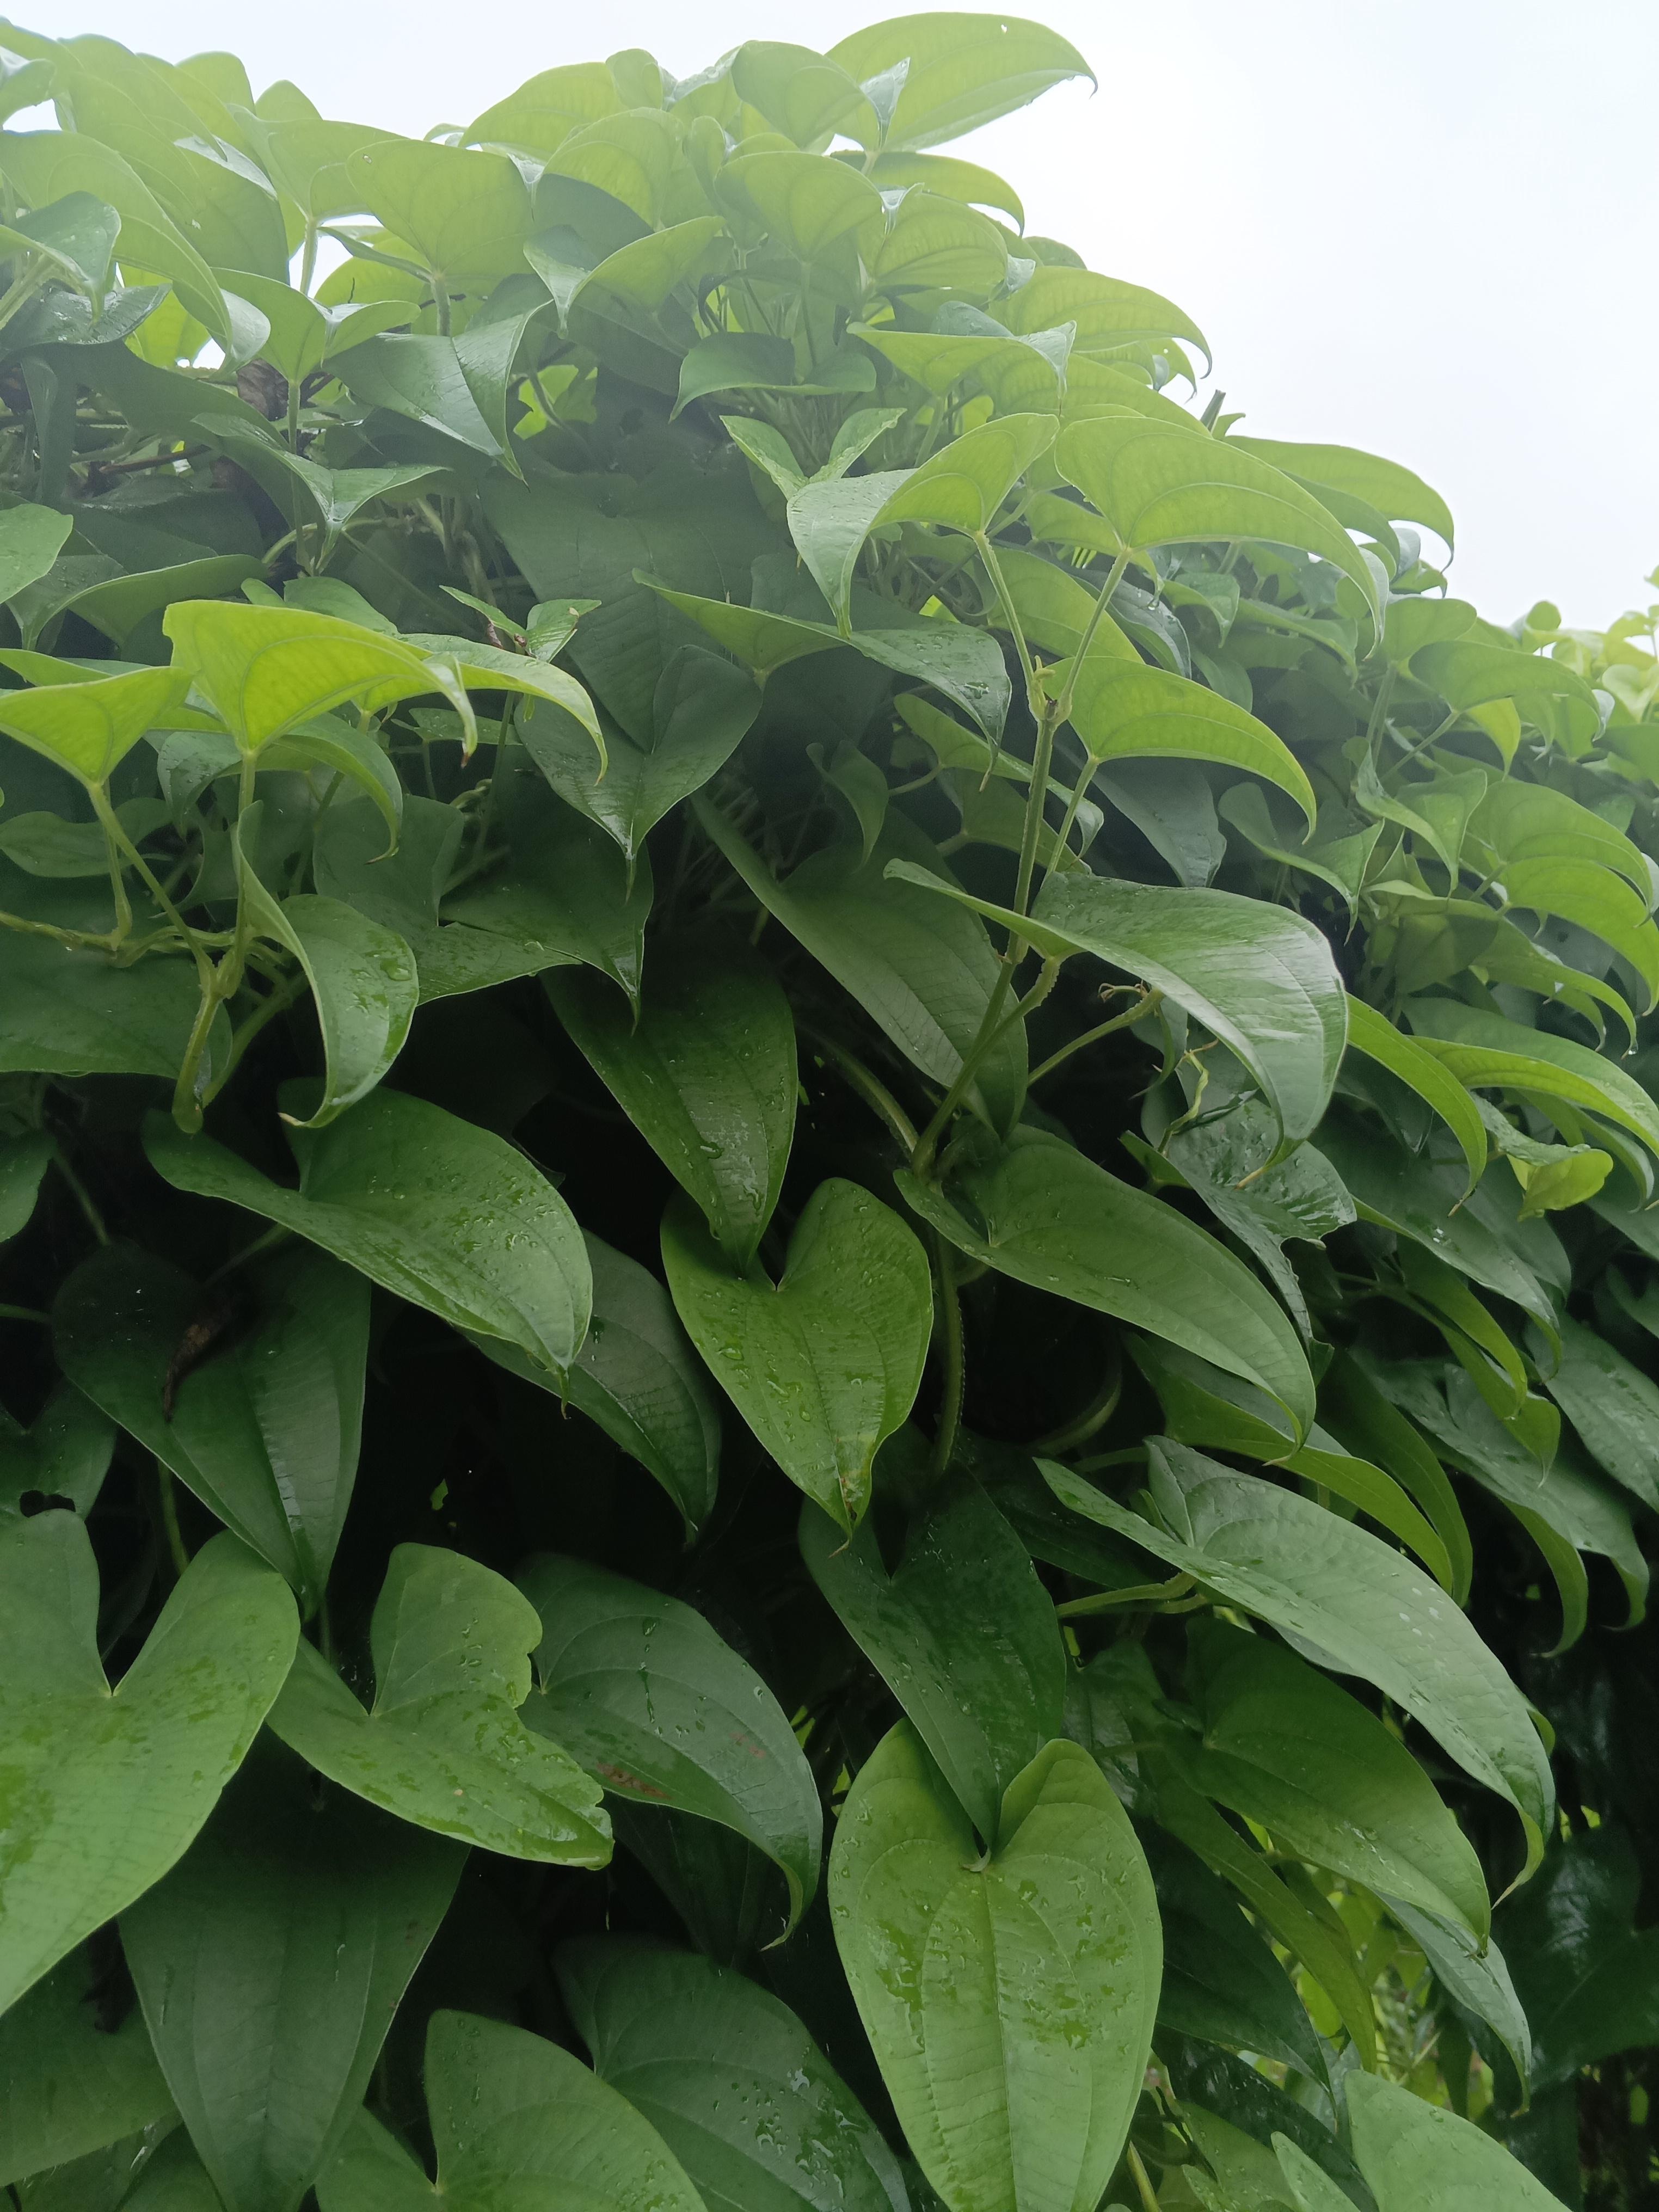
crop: yam
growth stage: vegetative
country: Nigeria
